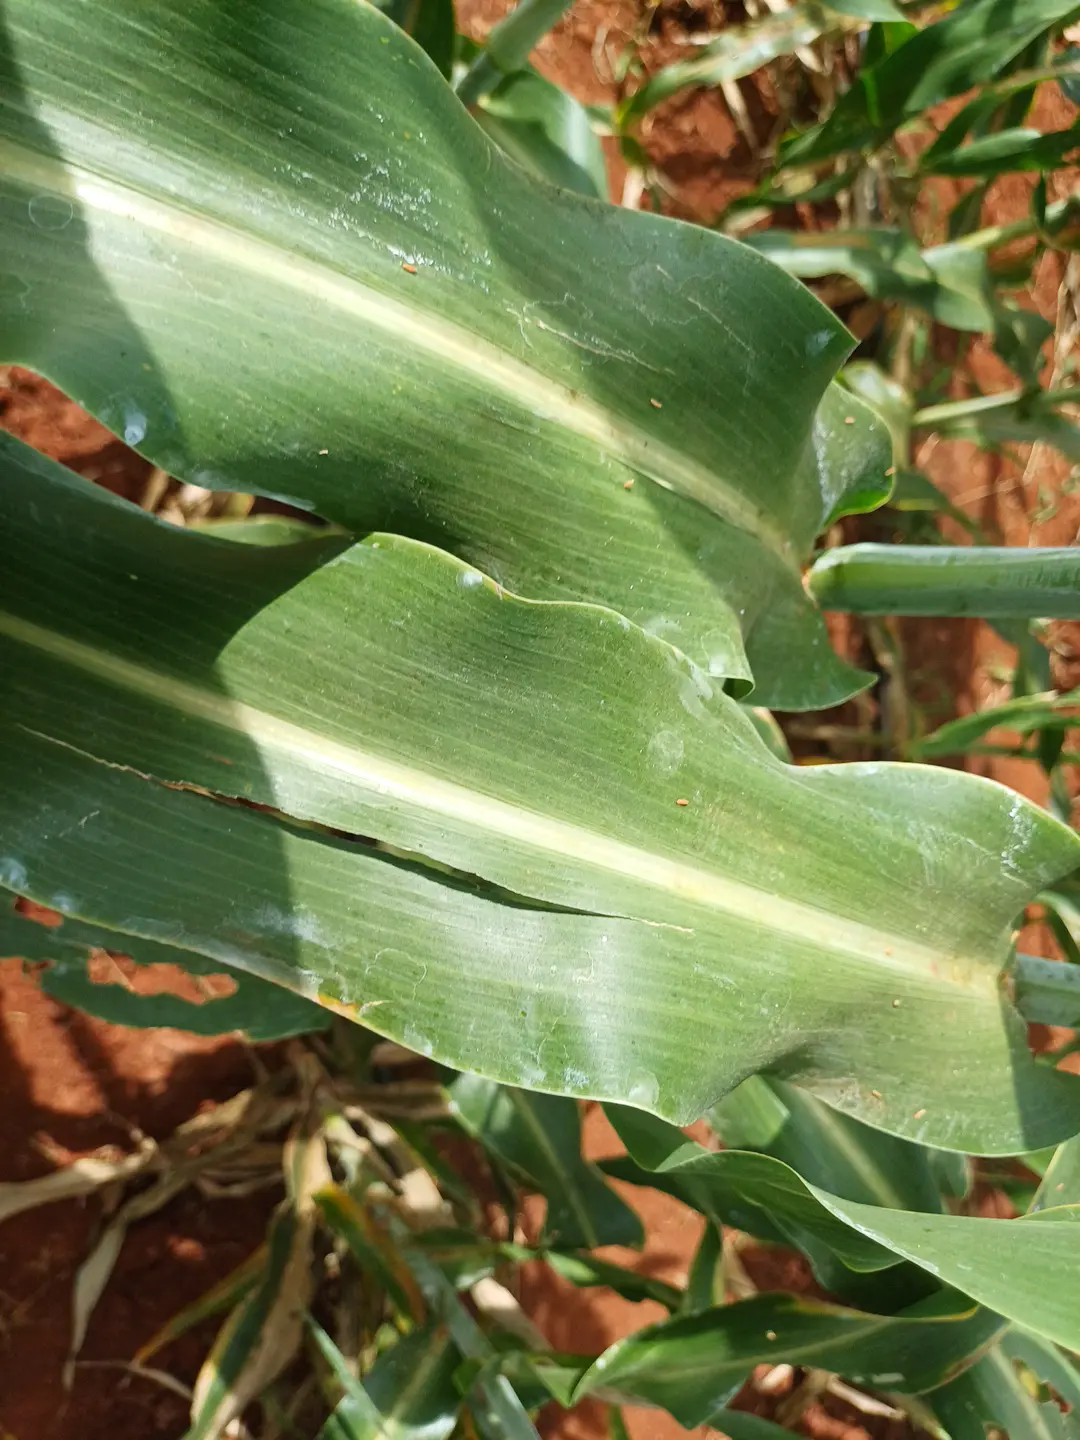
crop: sorghum
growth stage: filling grain
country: Kenya
